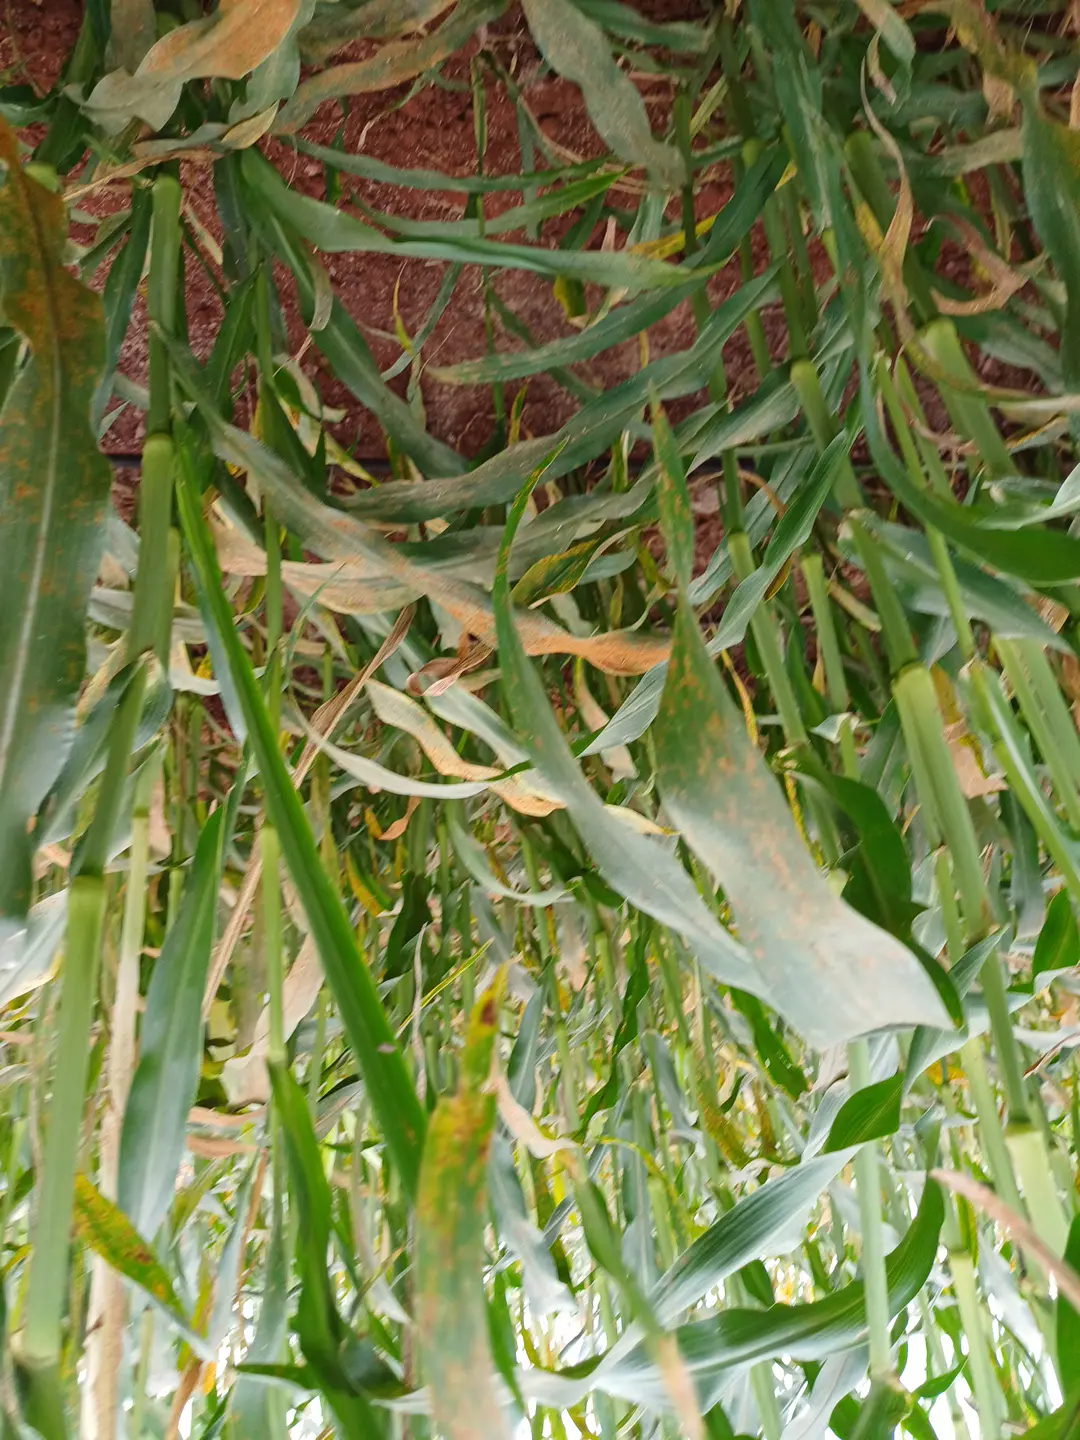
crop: pearl millet
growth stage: filling grain
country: Kenya
